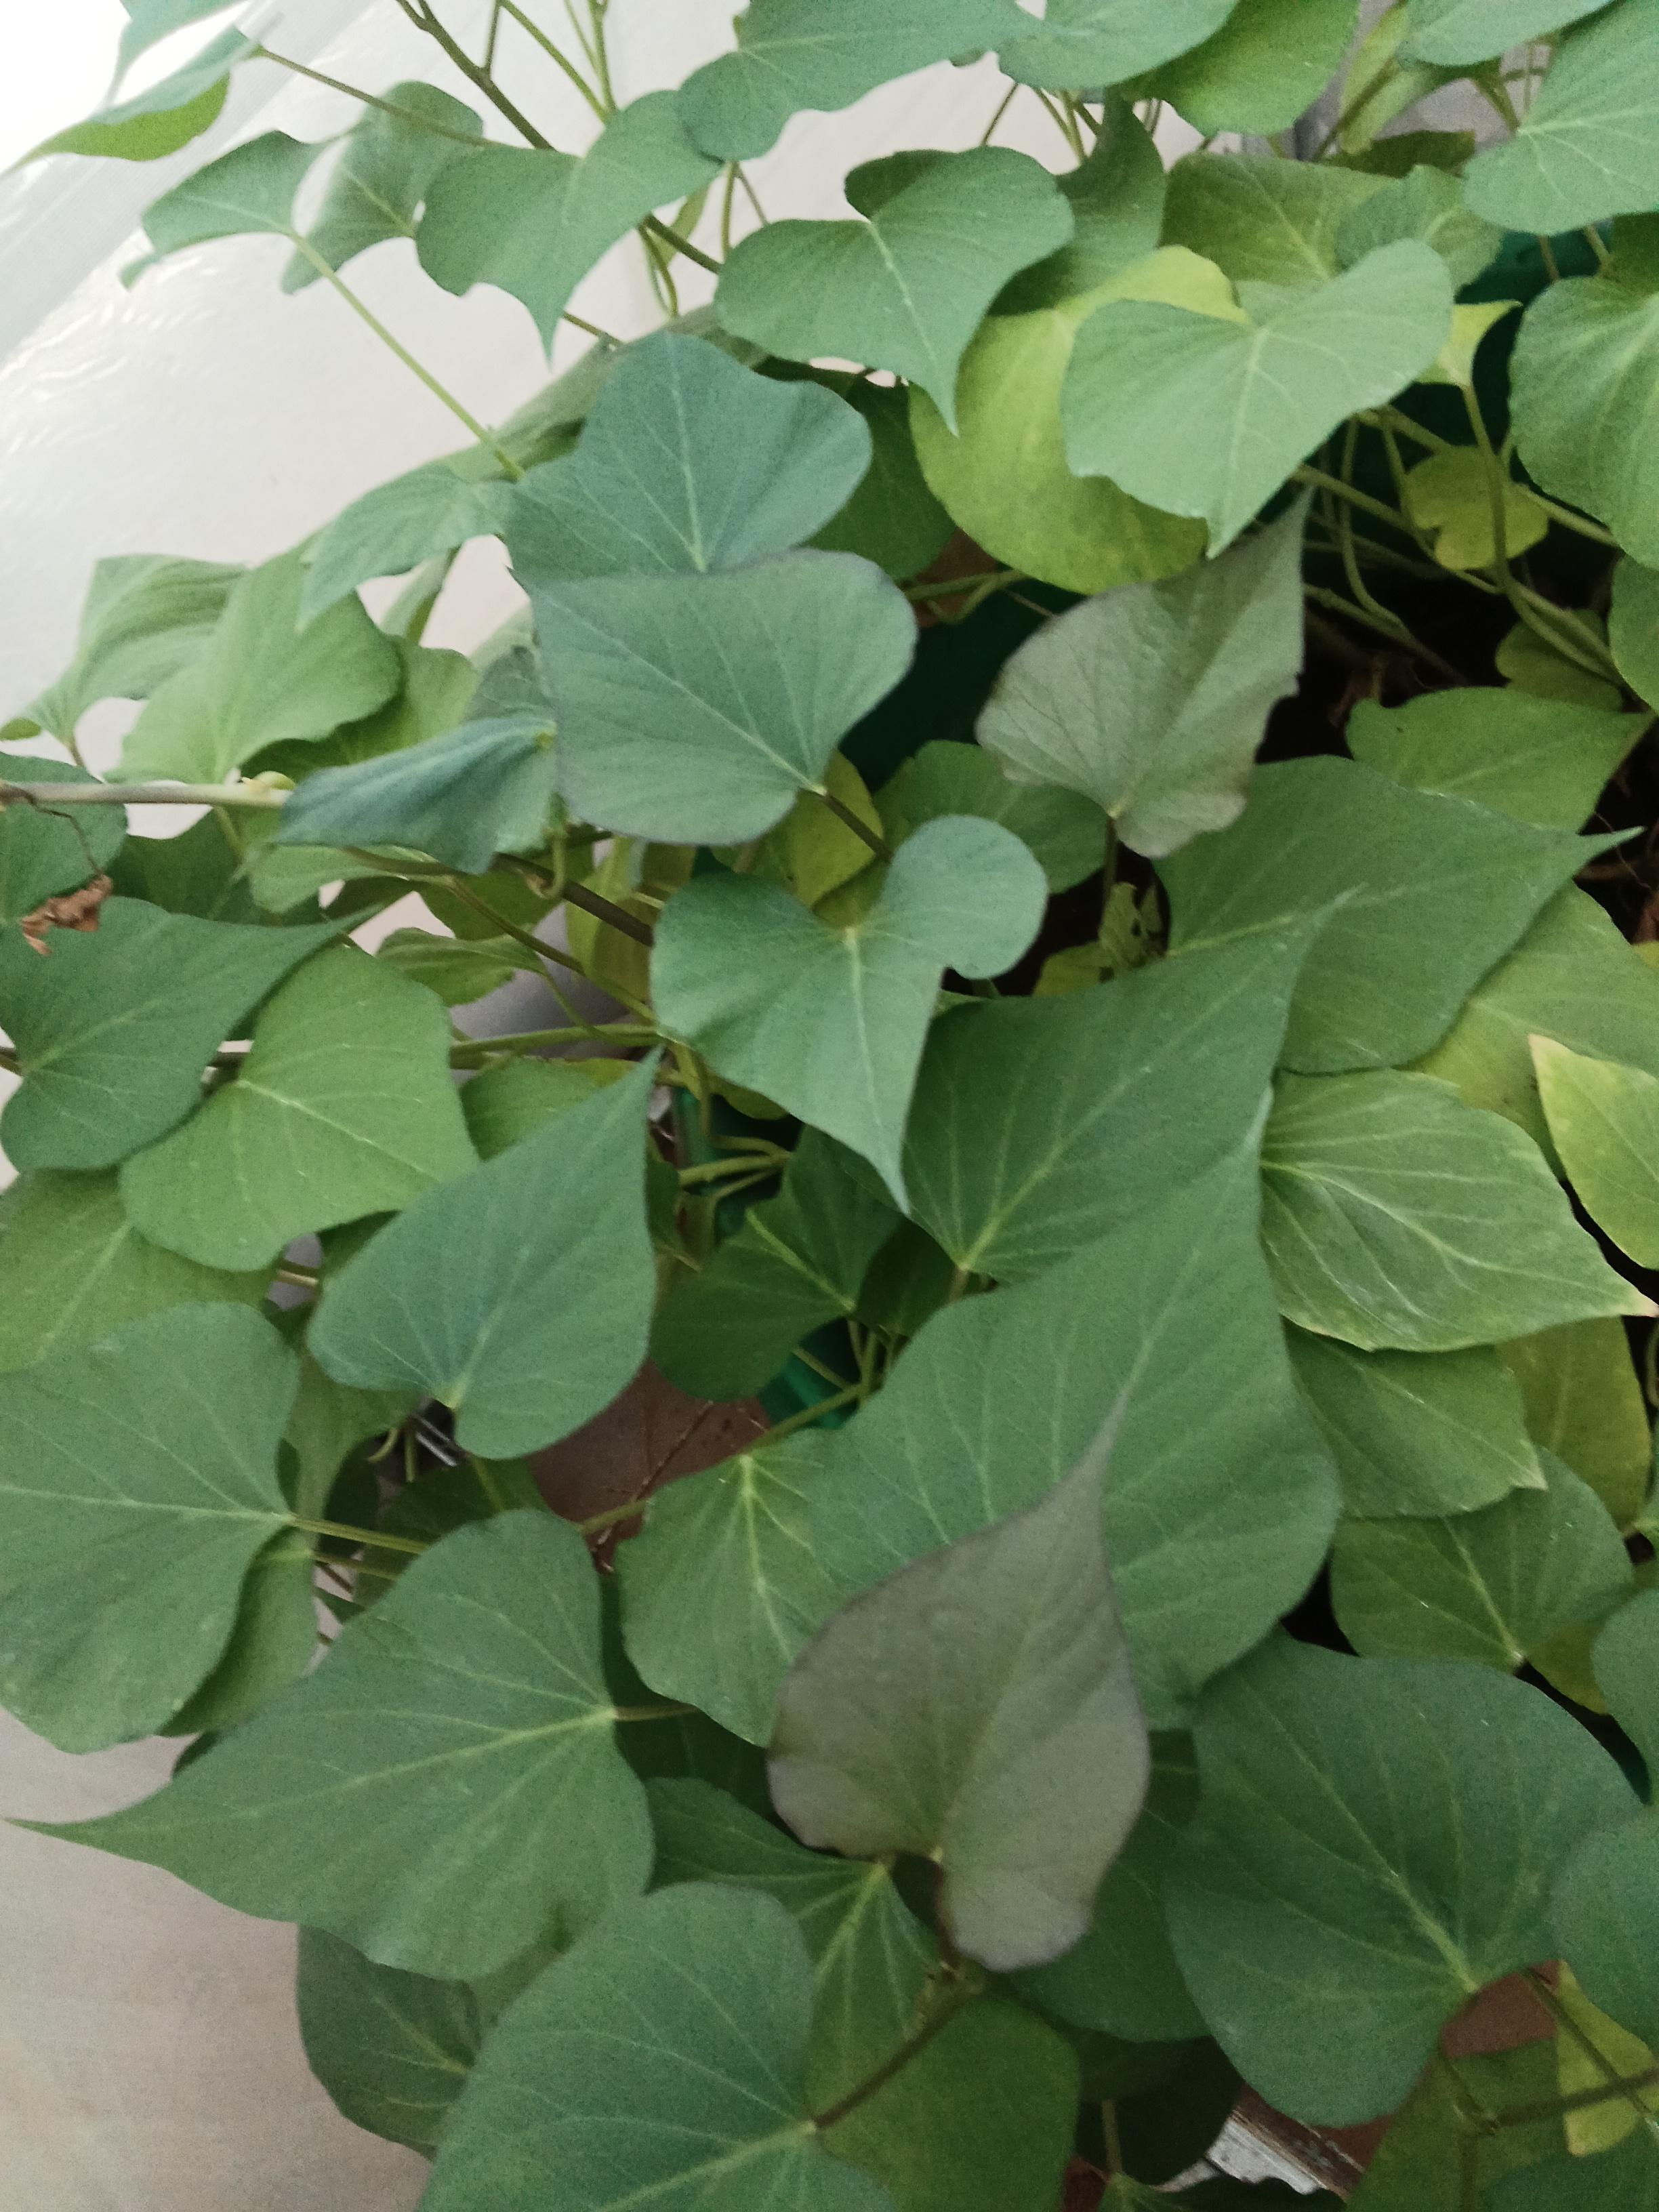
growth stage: vegetative
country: Kenya
